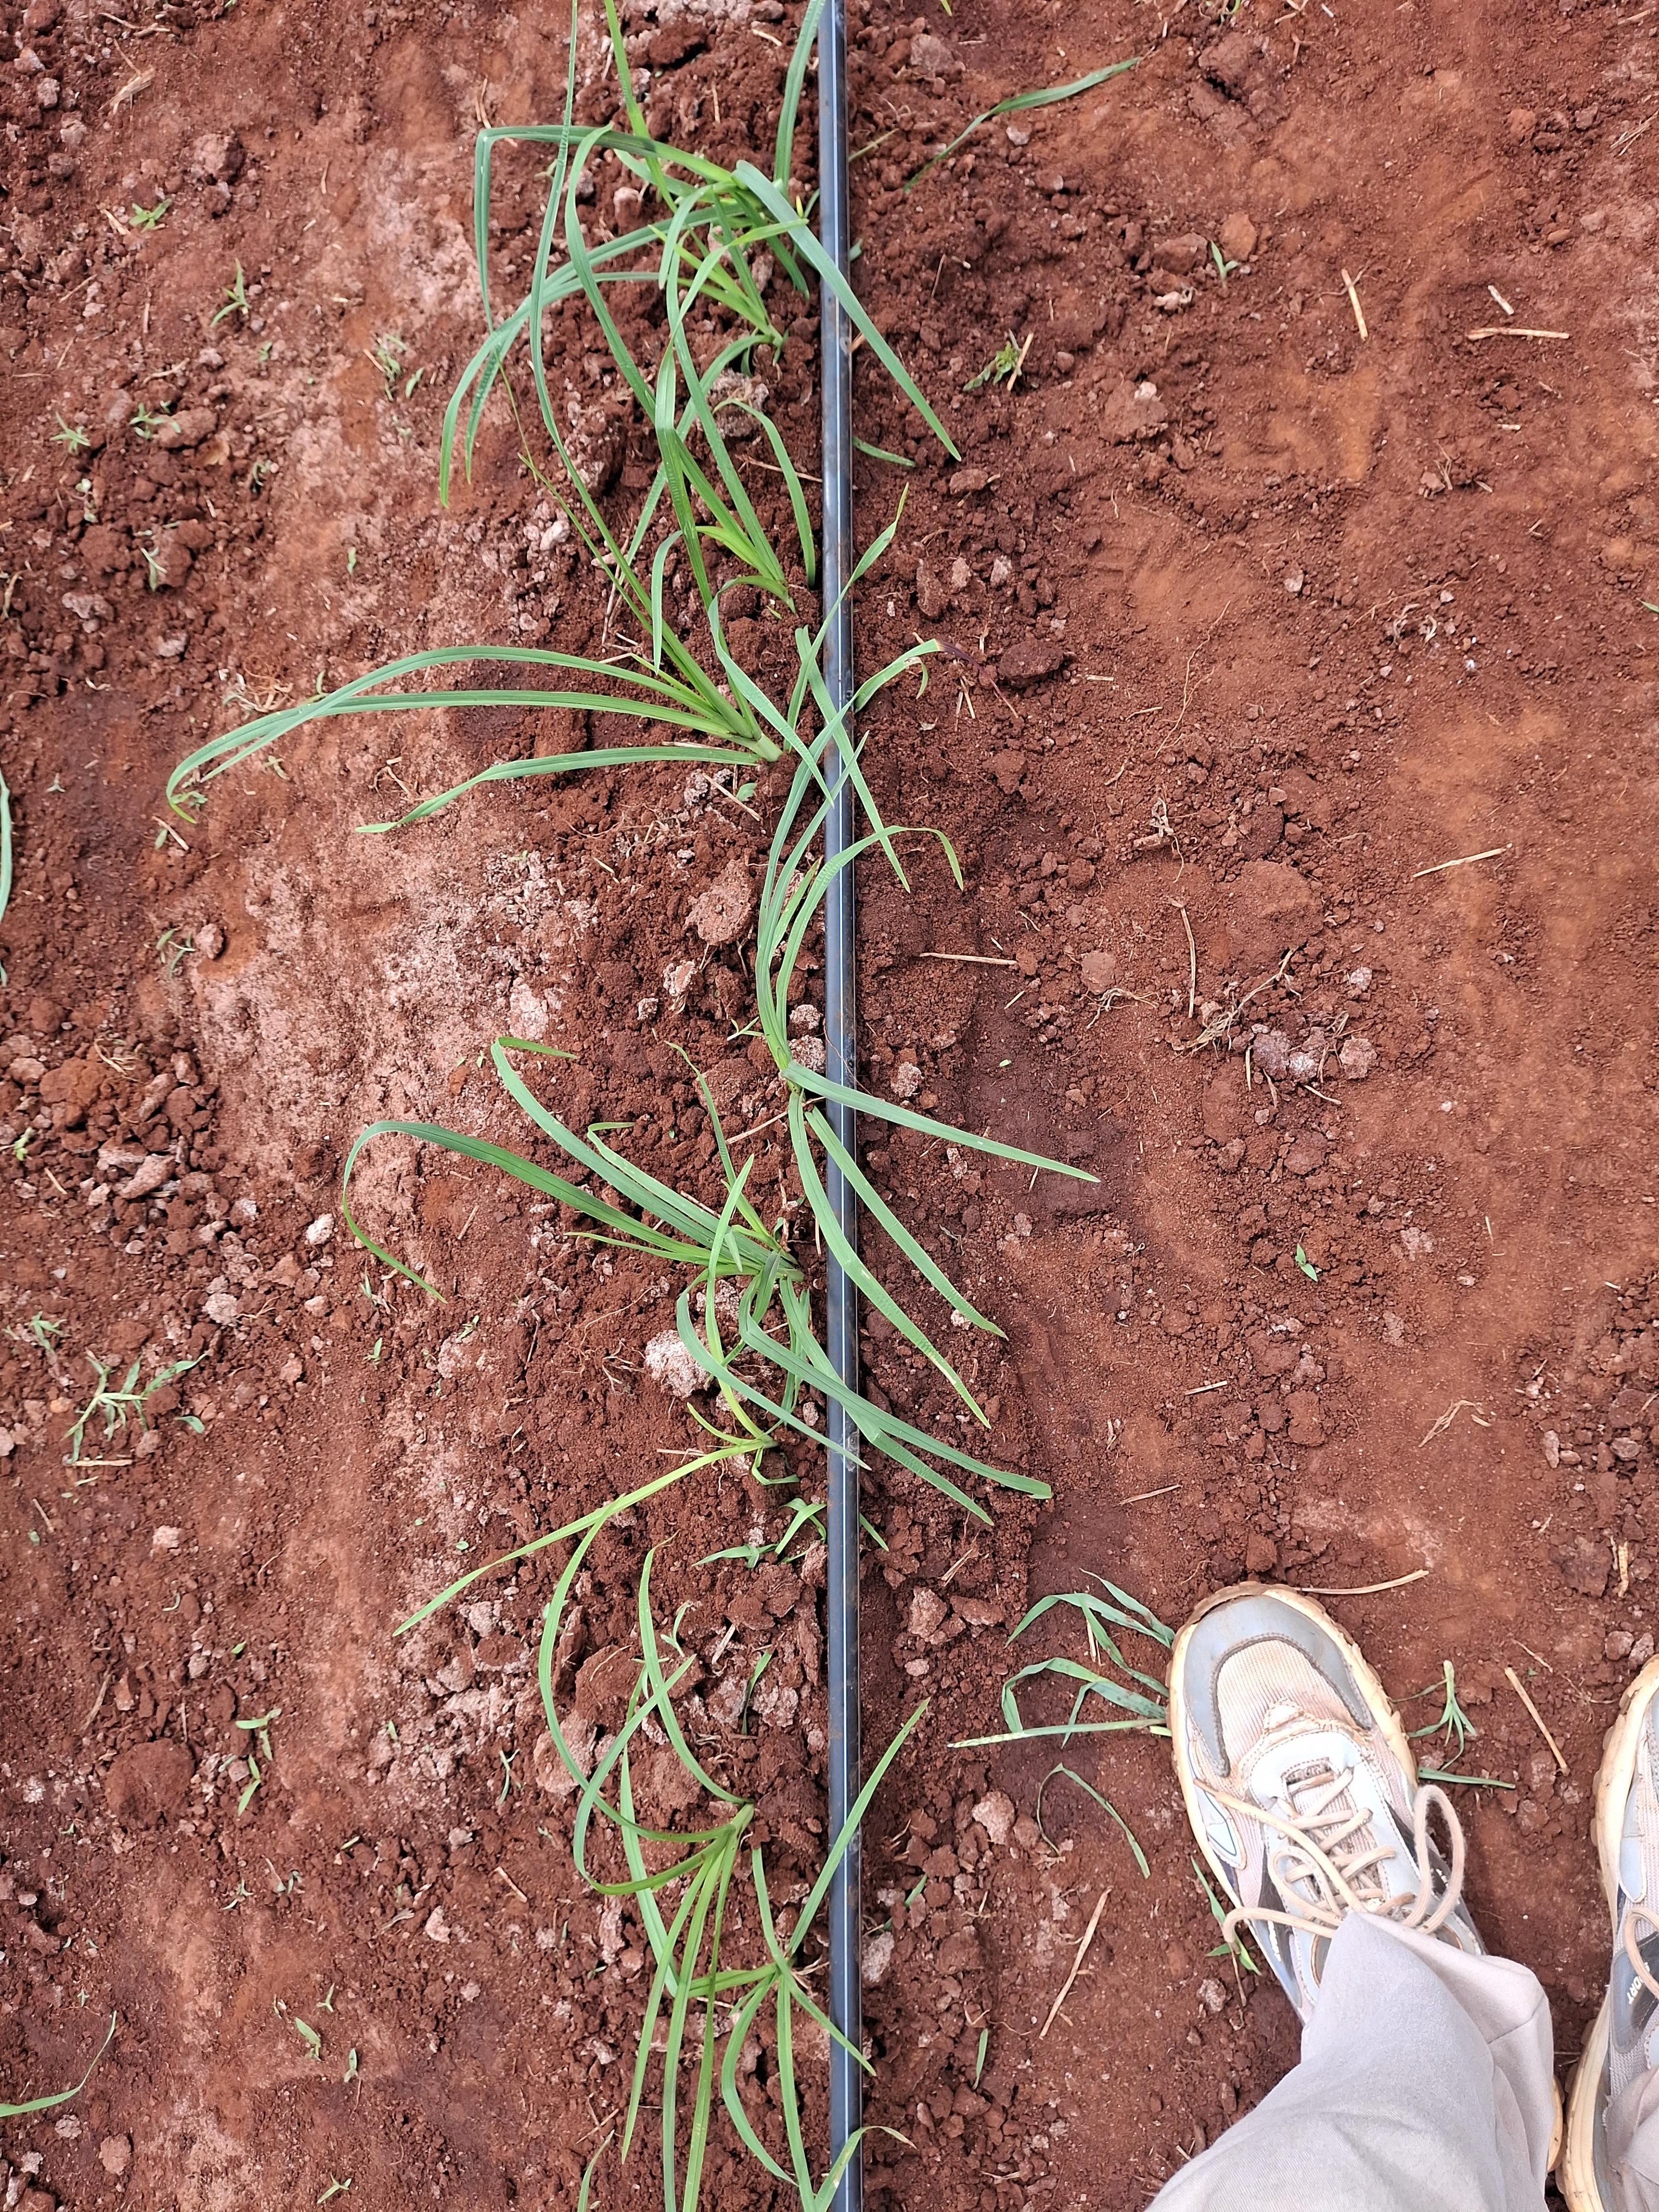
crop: finger millet
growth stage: vegetative
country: Kenya
